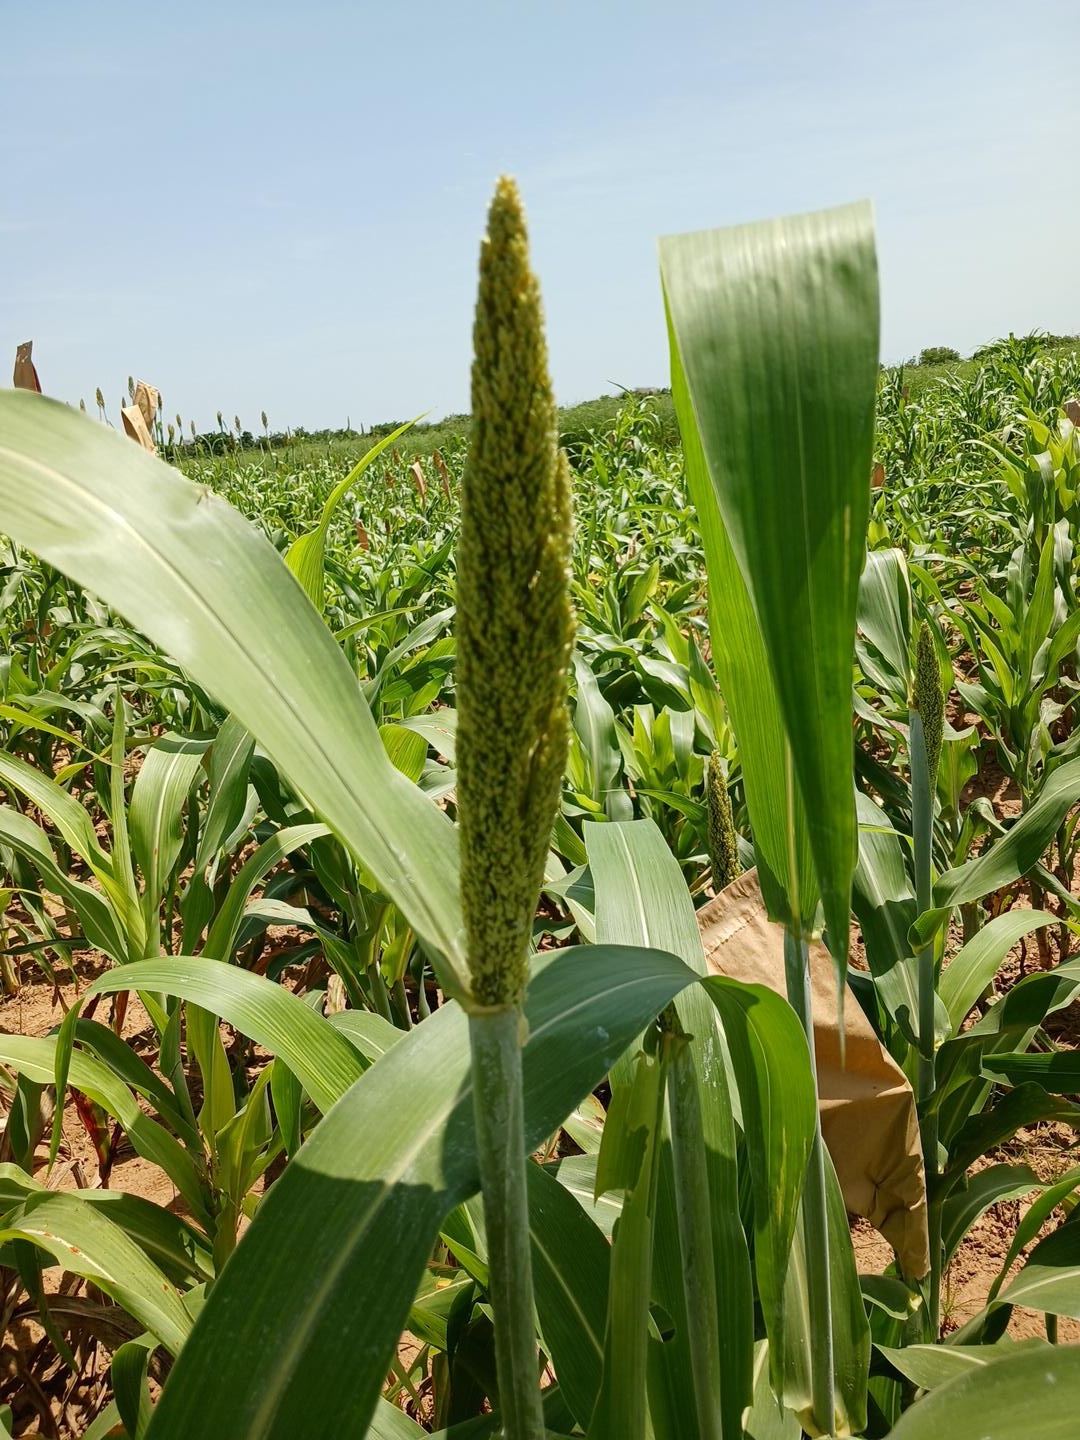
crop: sorghum
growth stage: heading tuber
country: Senegal
